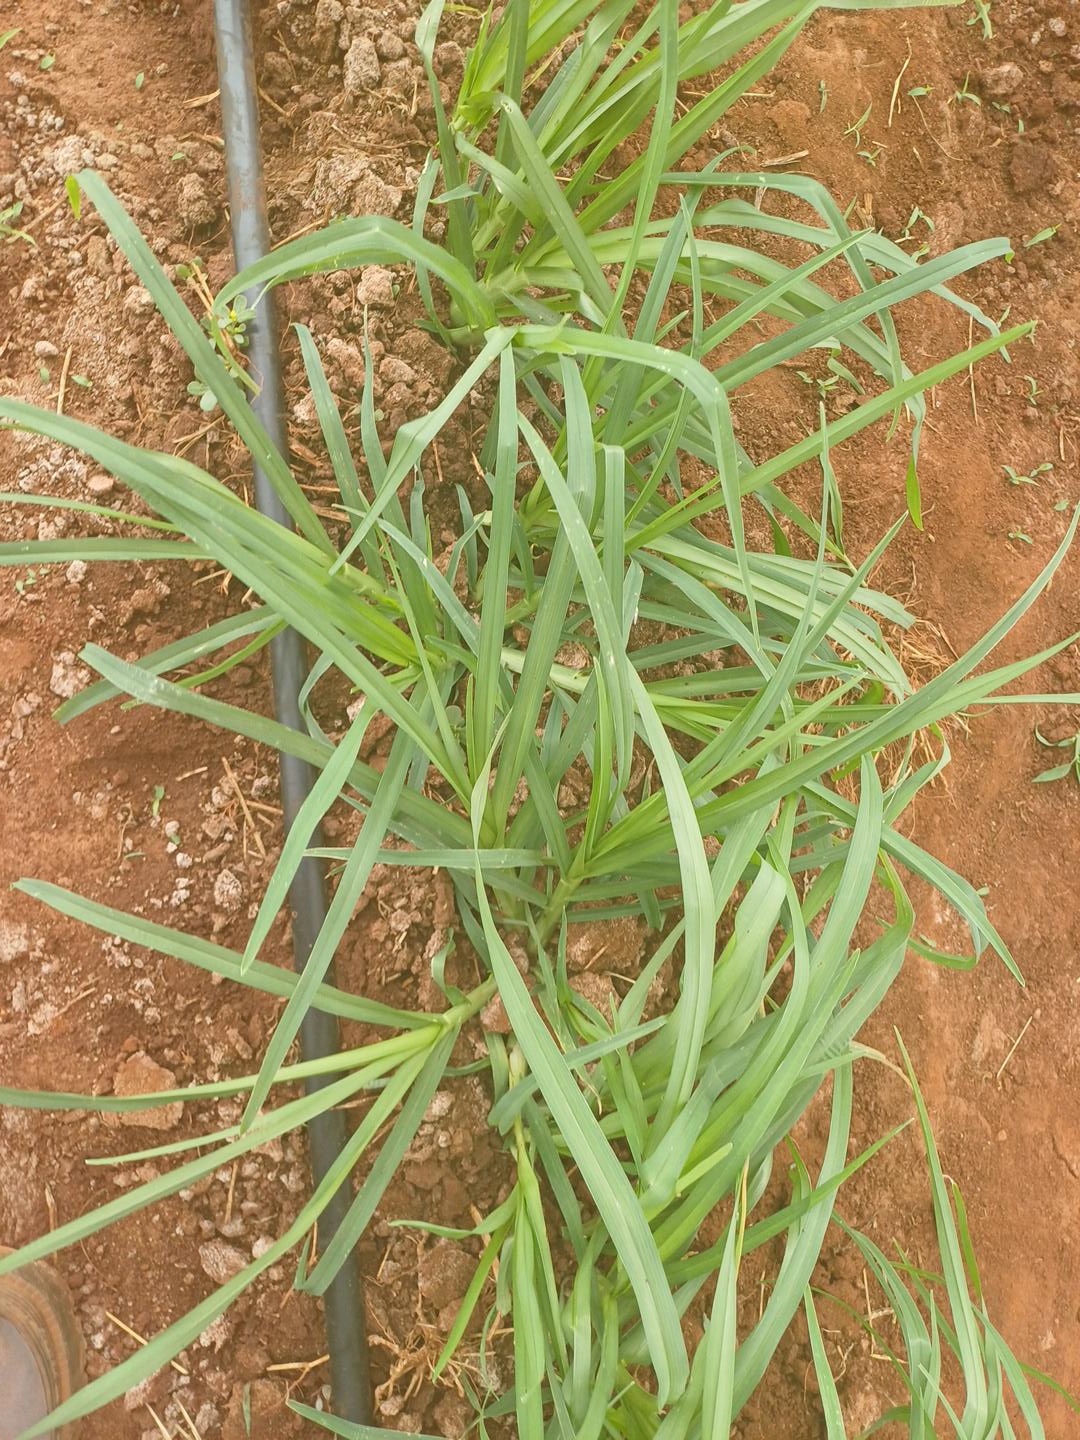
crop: finger millet
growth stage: vegetative
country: Kenya
